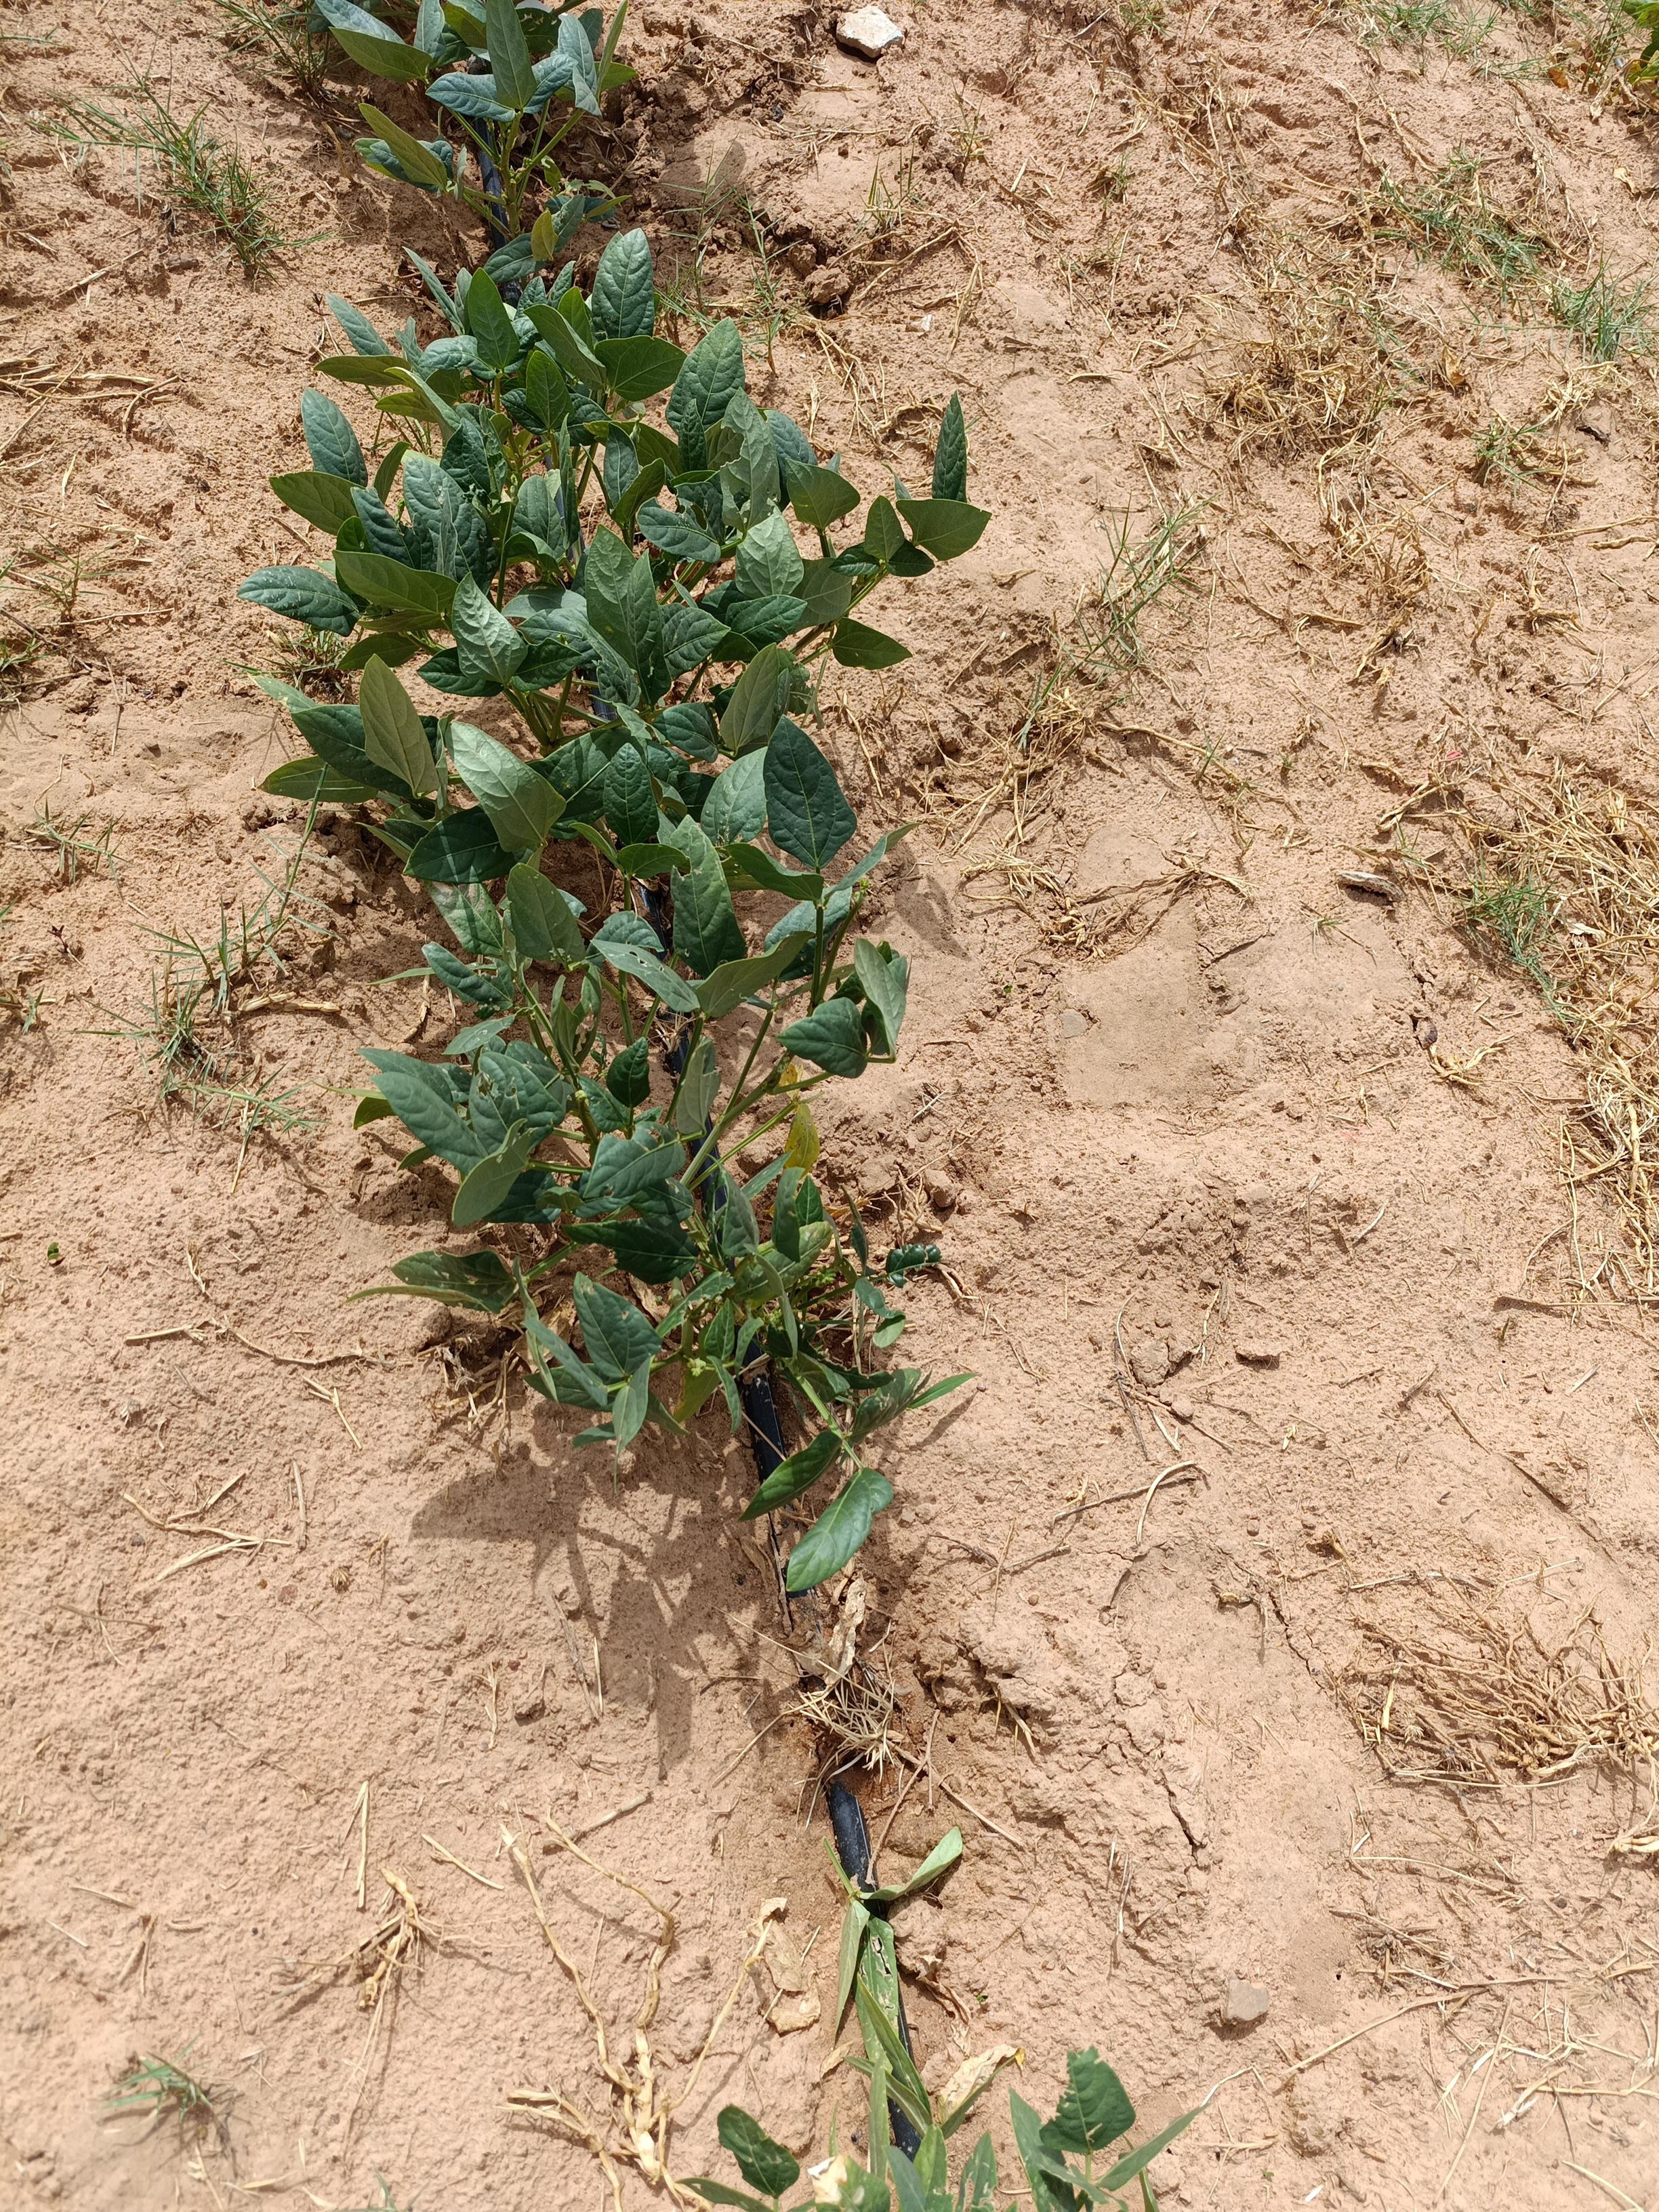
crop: cowpea
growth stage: flowering
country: Nigeria
